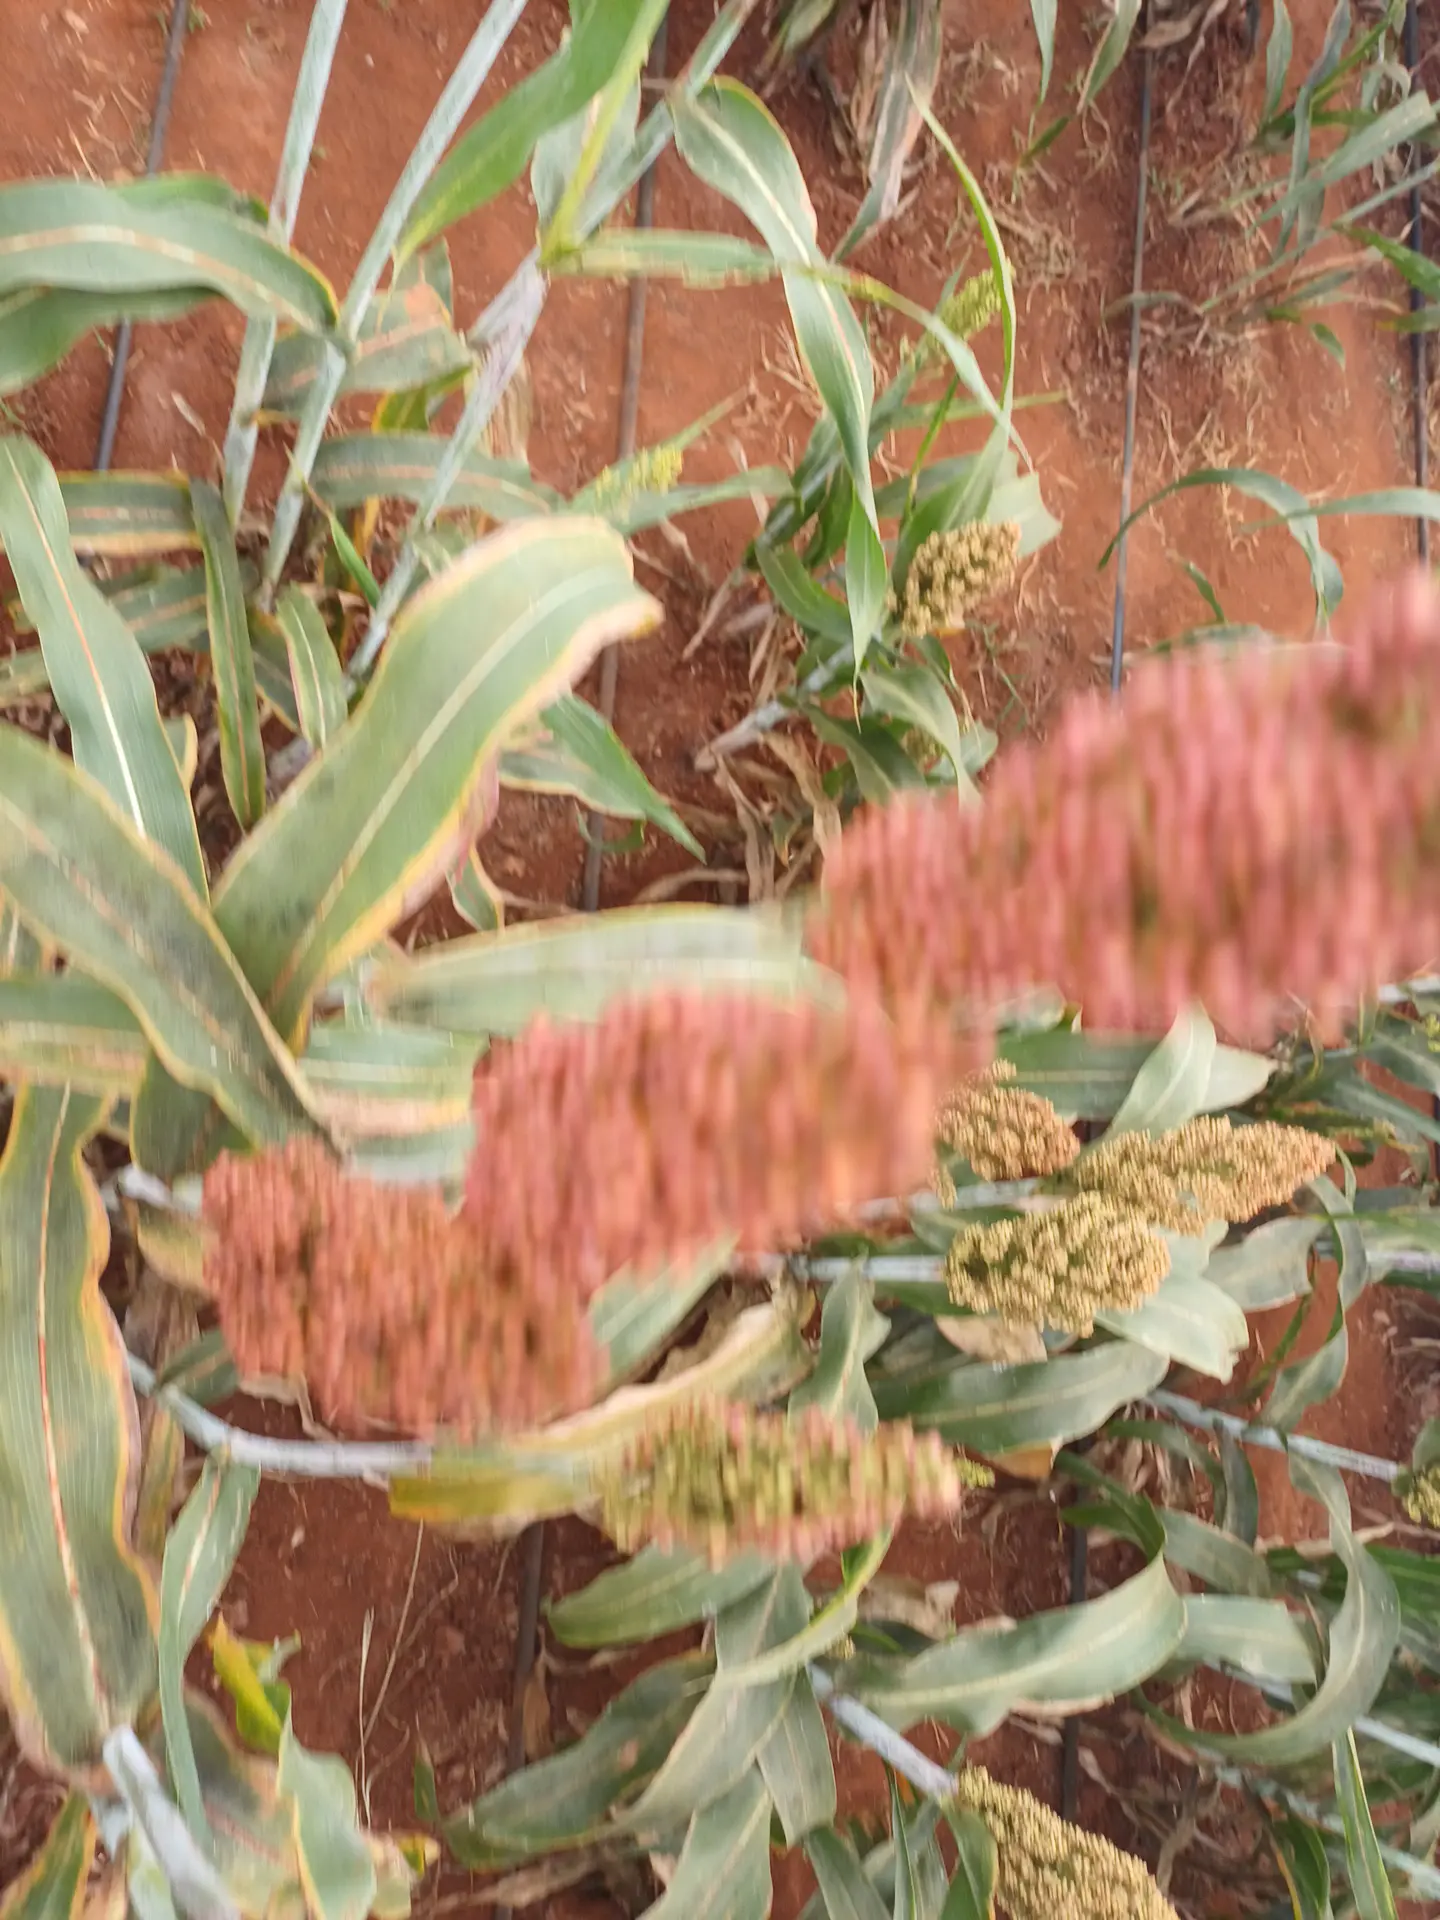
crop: sorghum
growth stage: filling grain
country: Kenya
